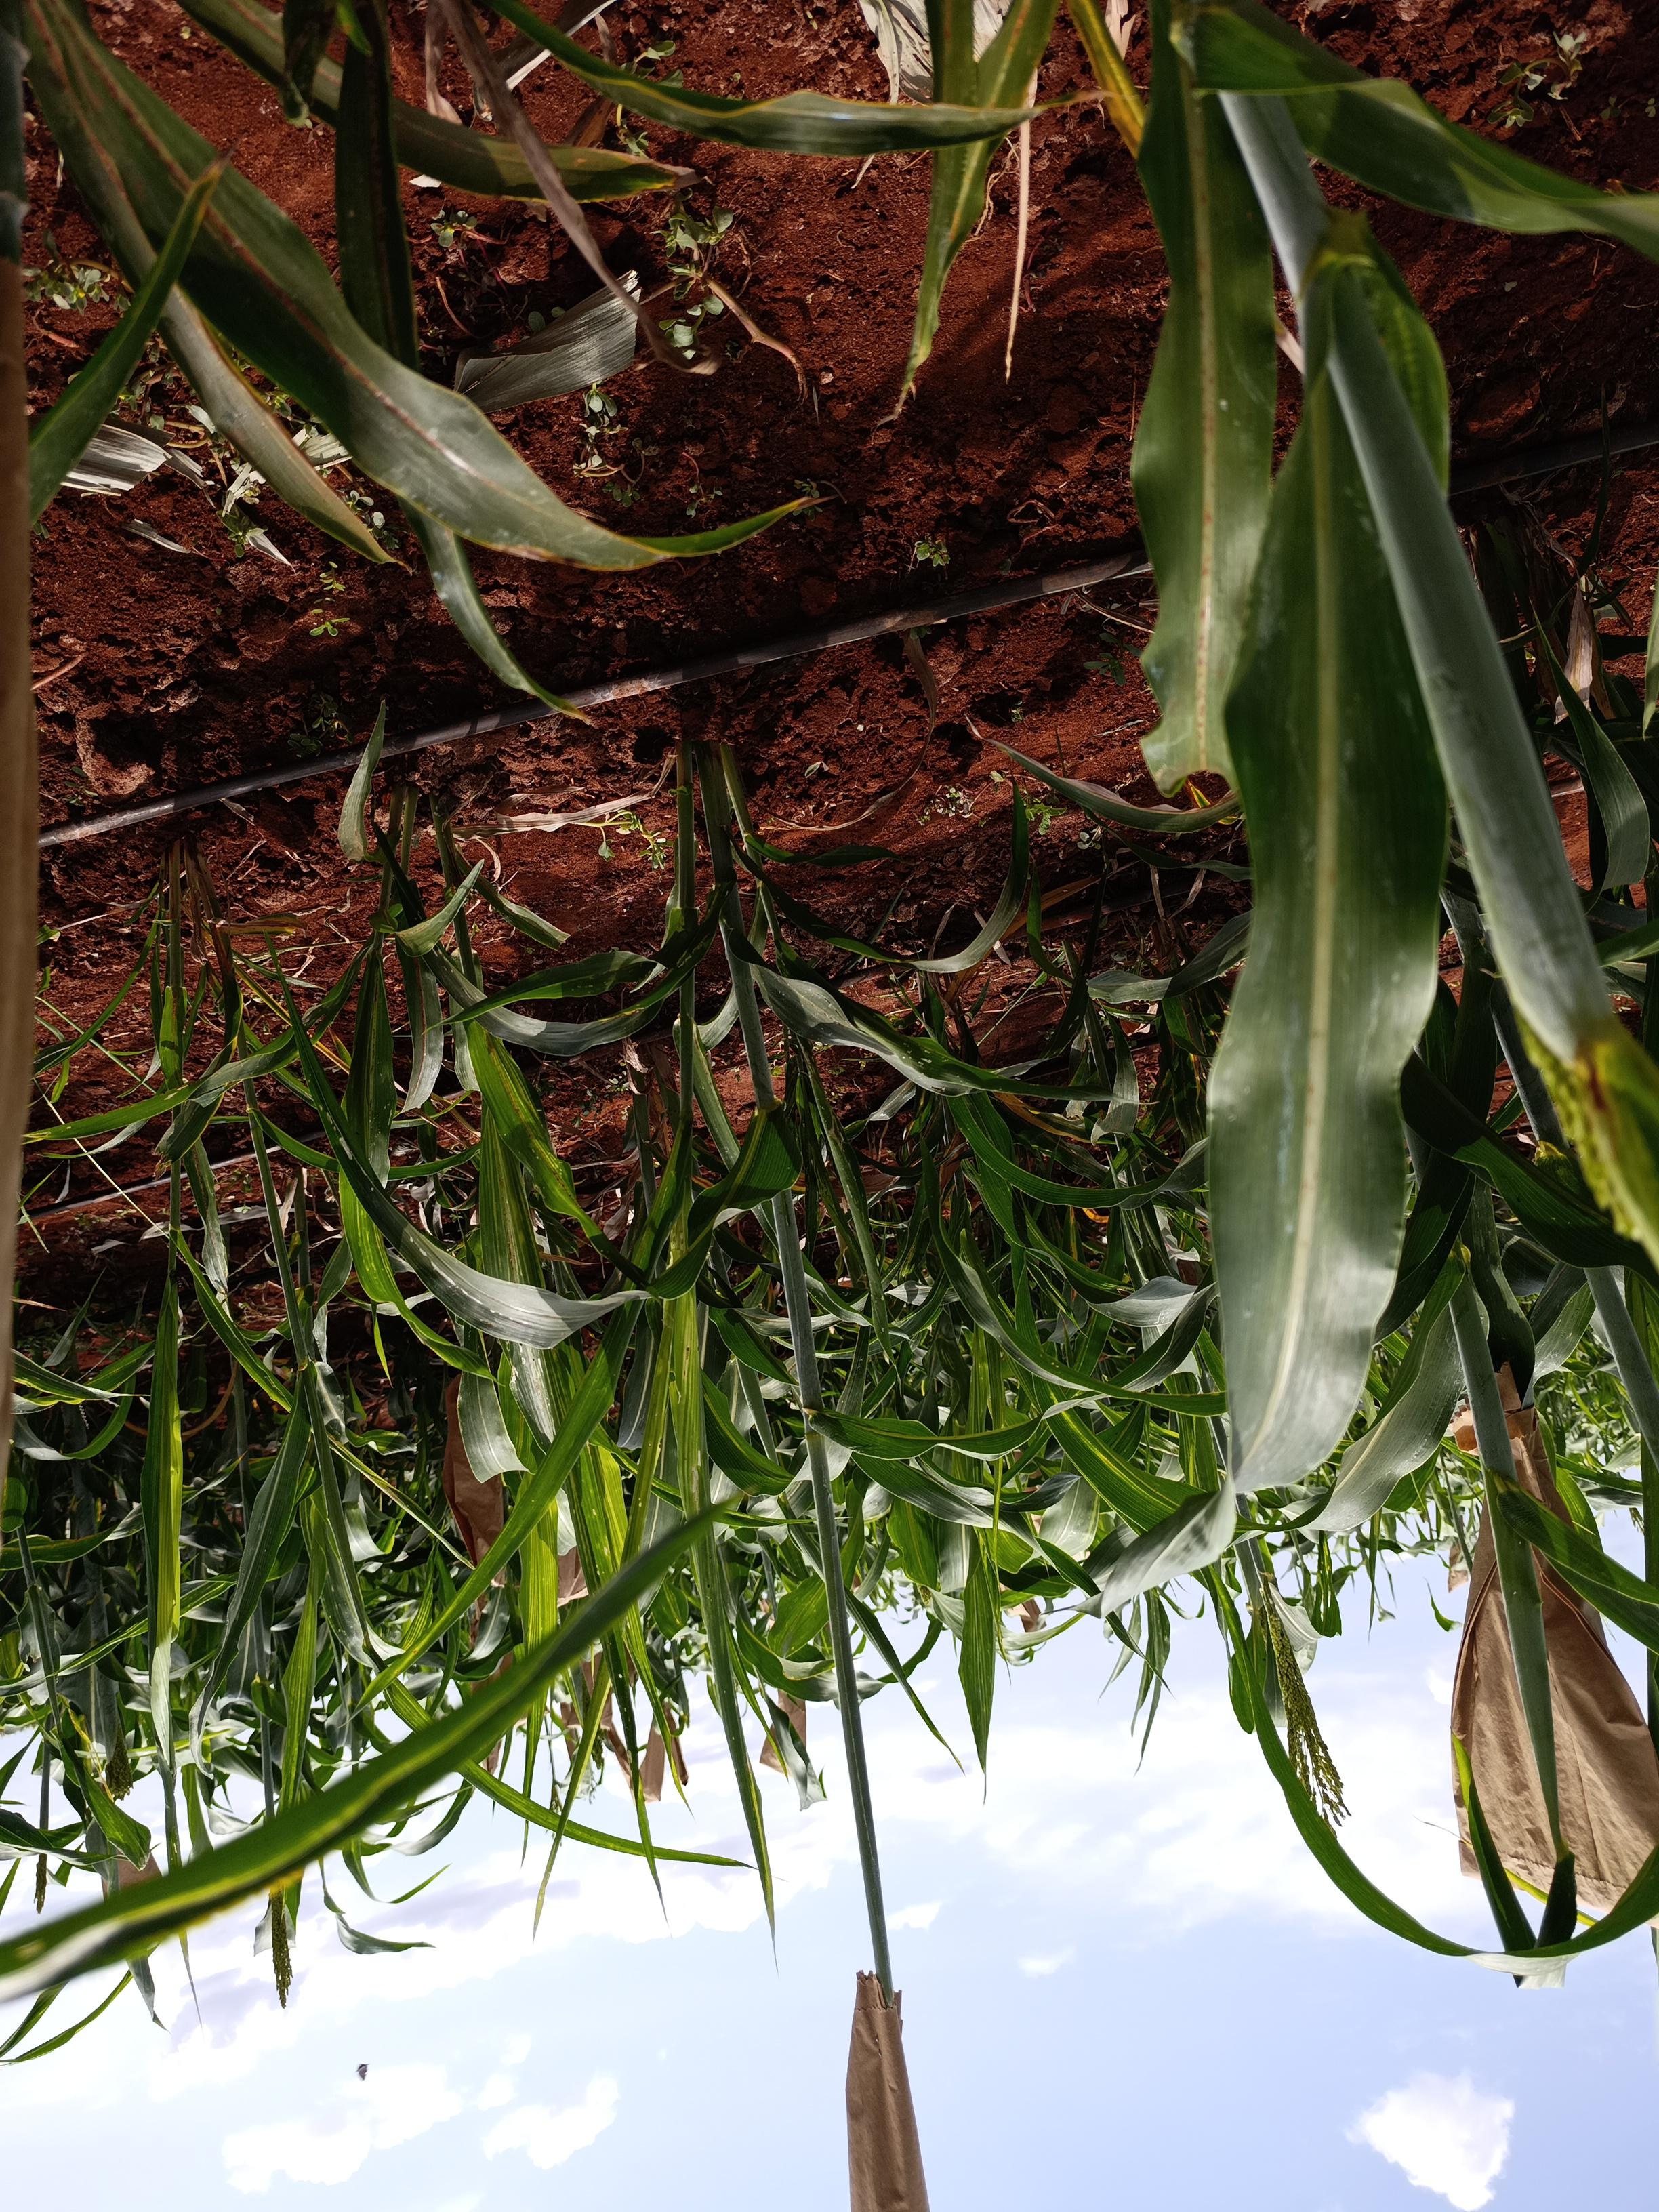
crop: sorghum
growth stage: heading tuber
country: Kenya
